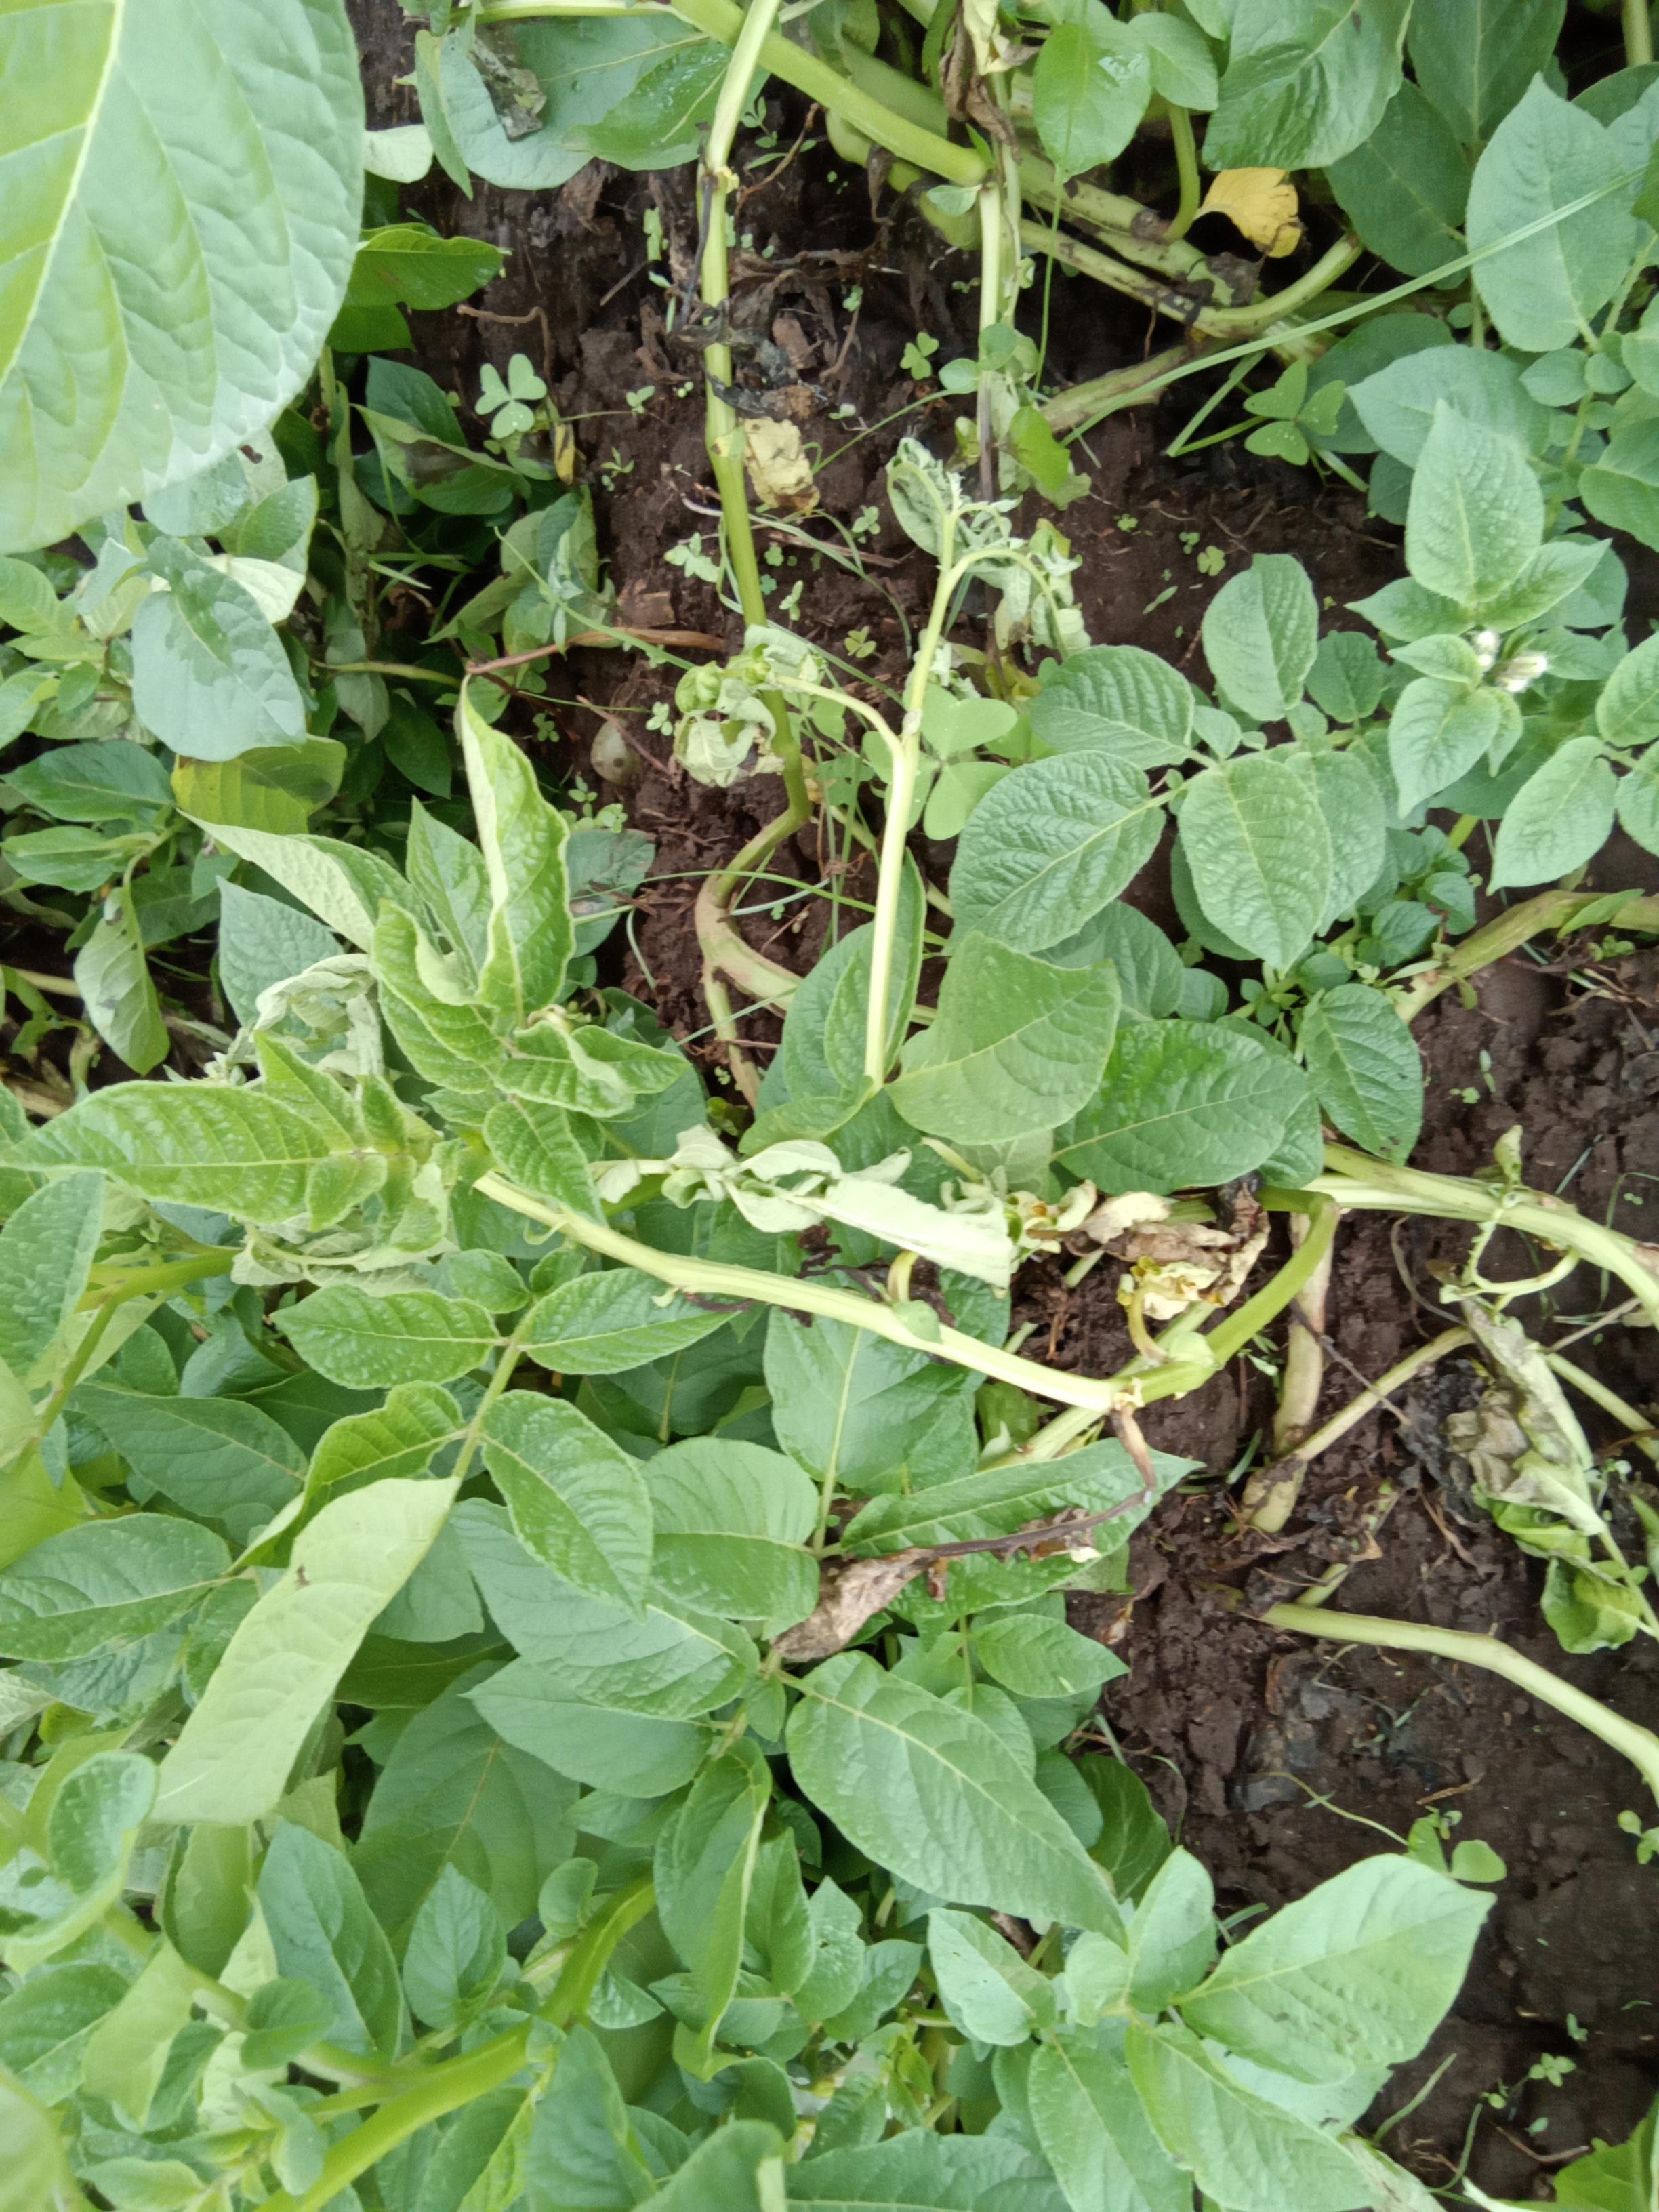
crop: potato
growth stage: vegetative
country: Kenya
